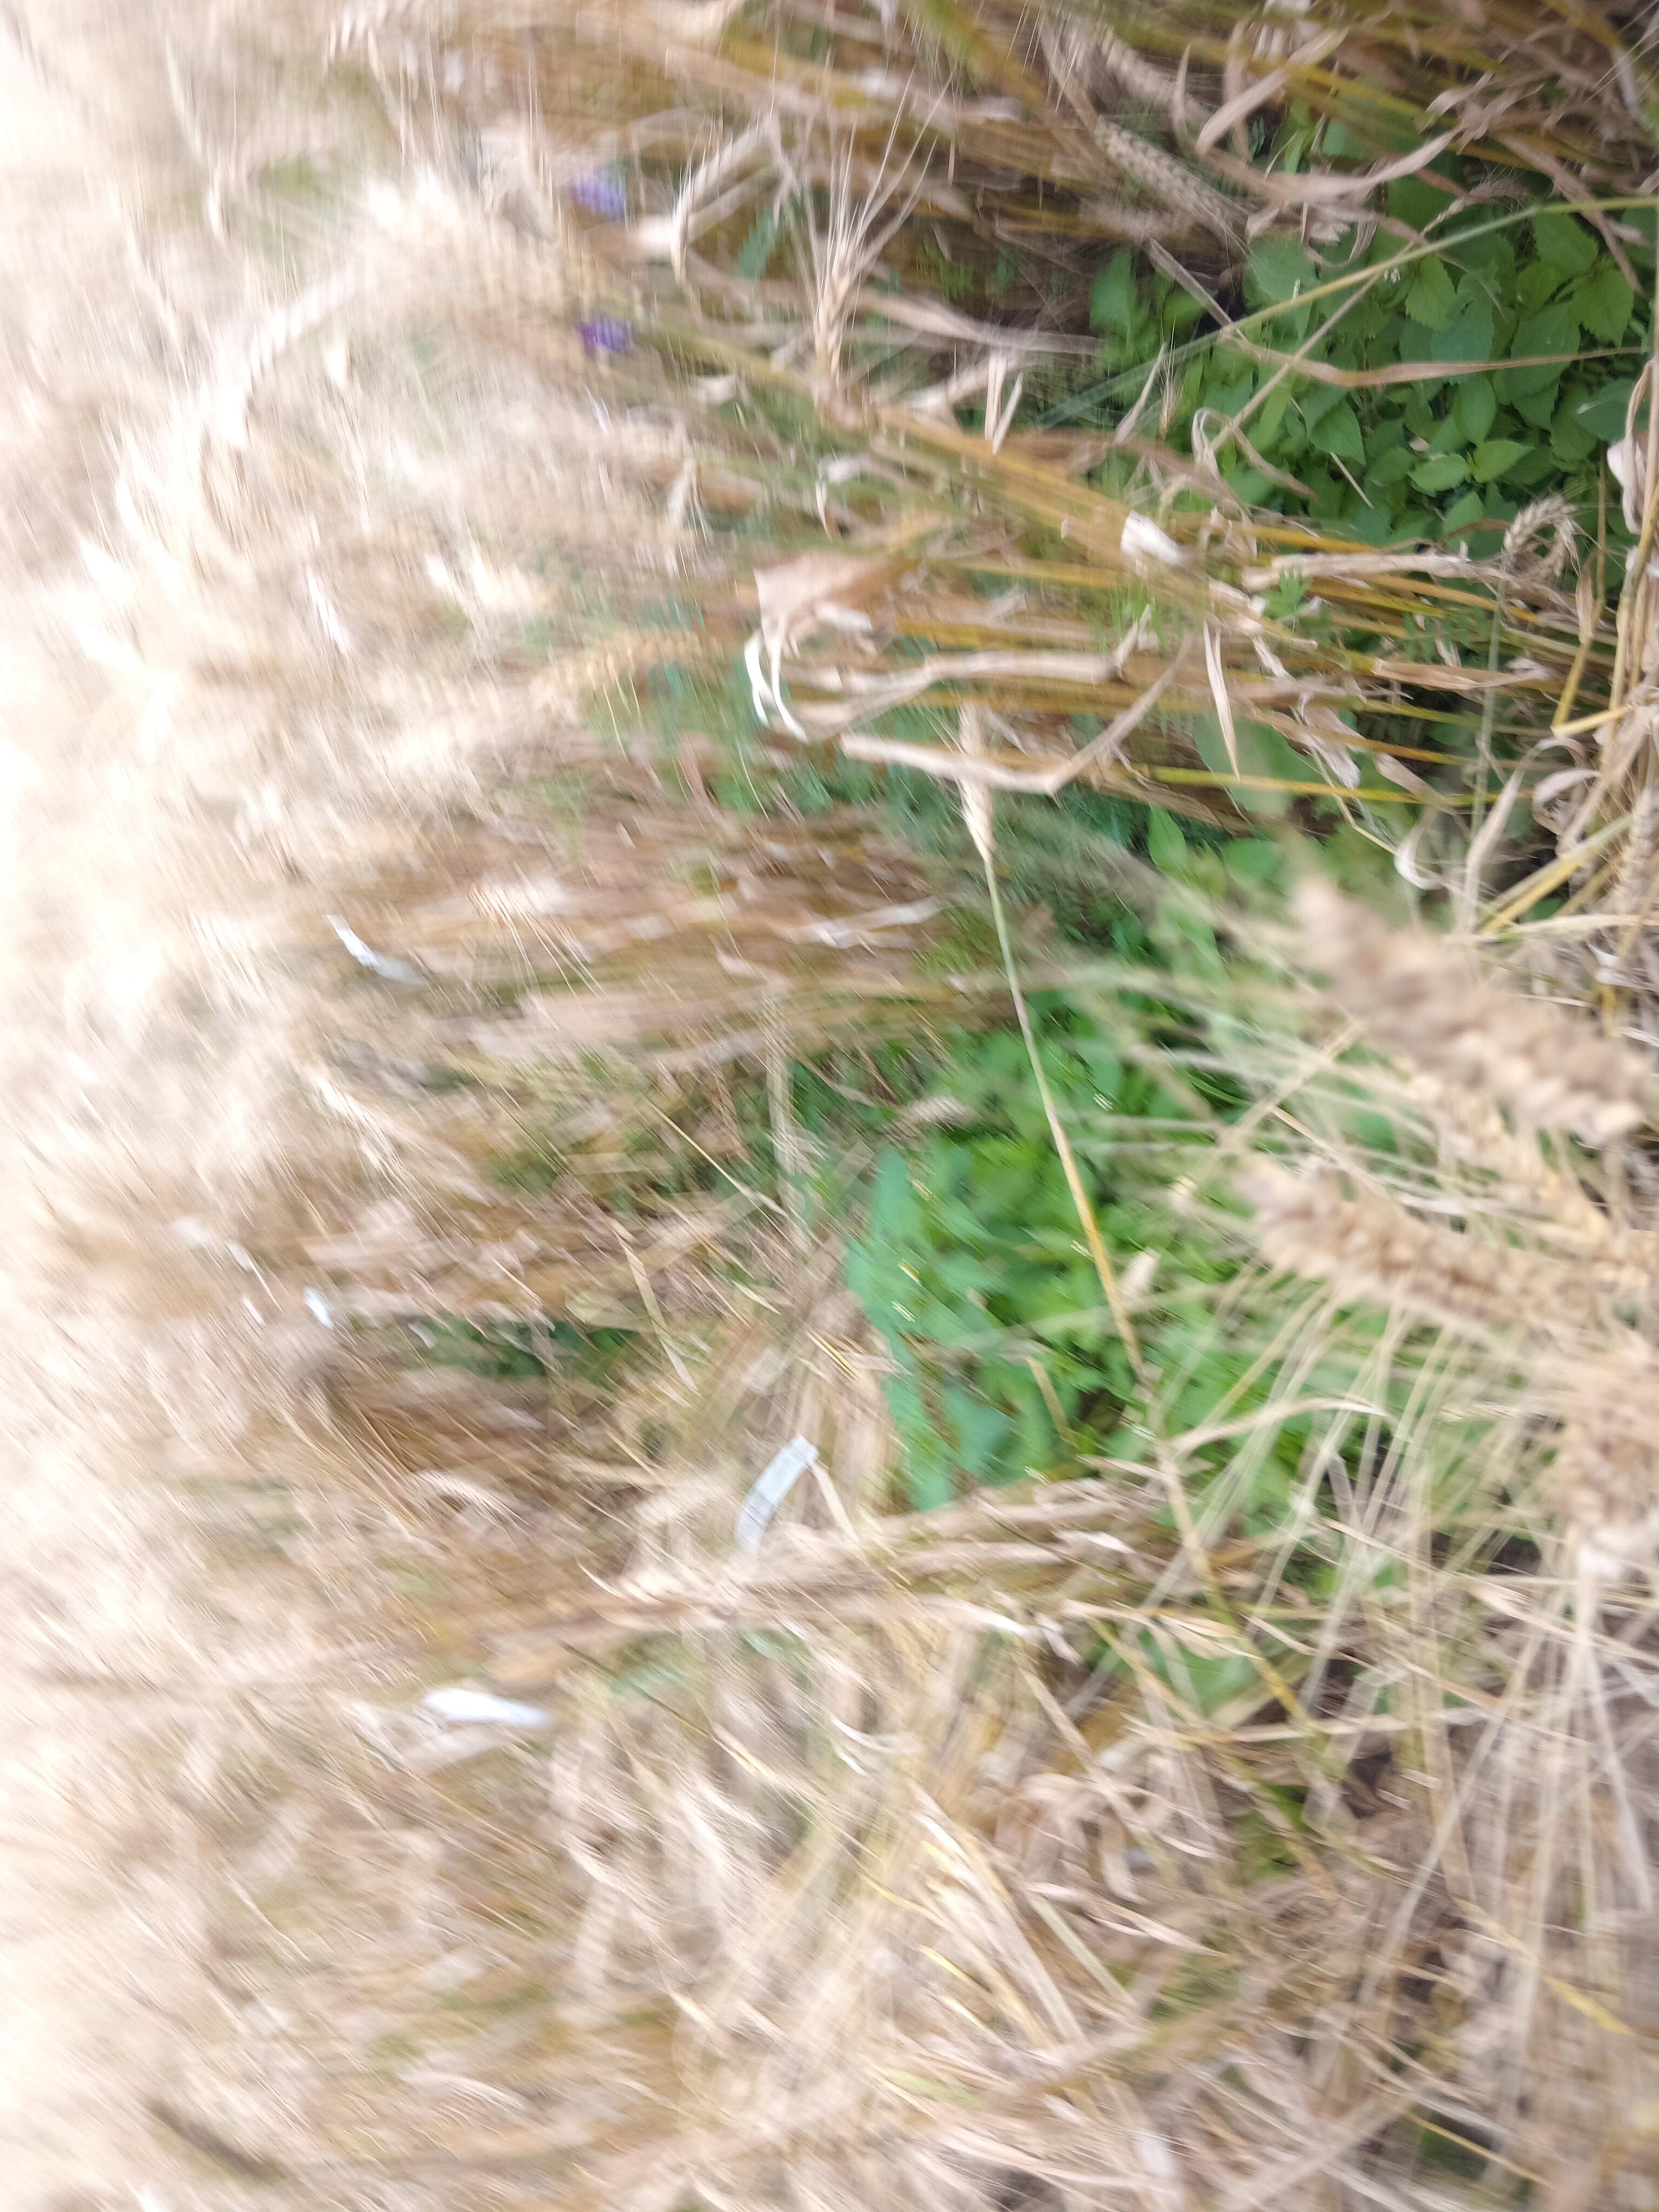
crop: wheat
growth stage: maturity
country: Kenya
